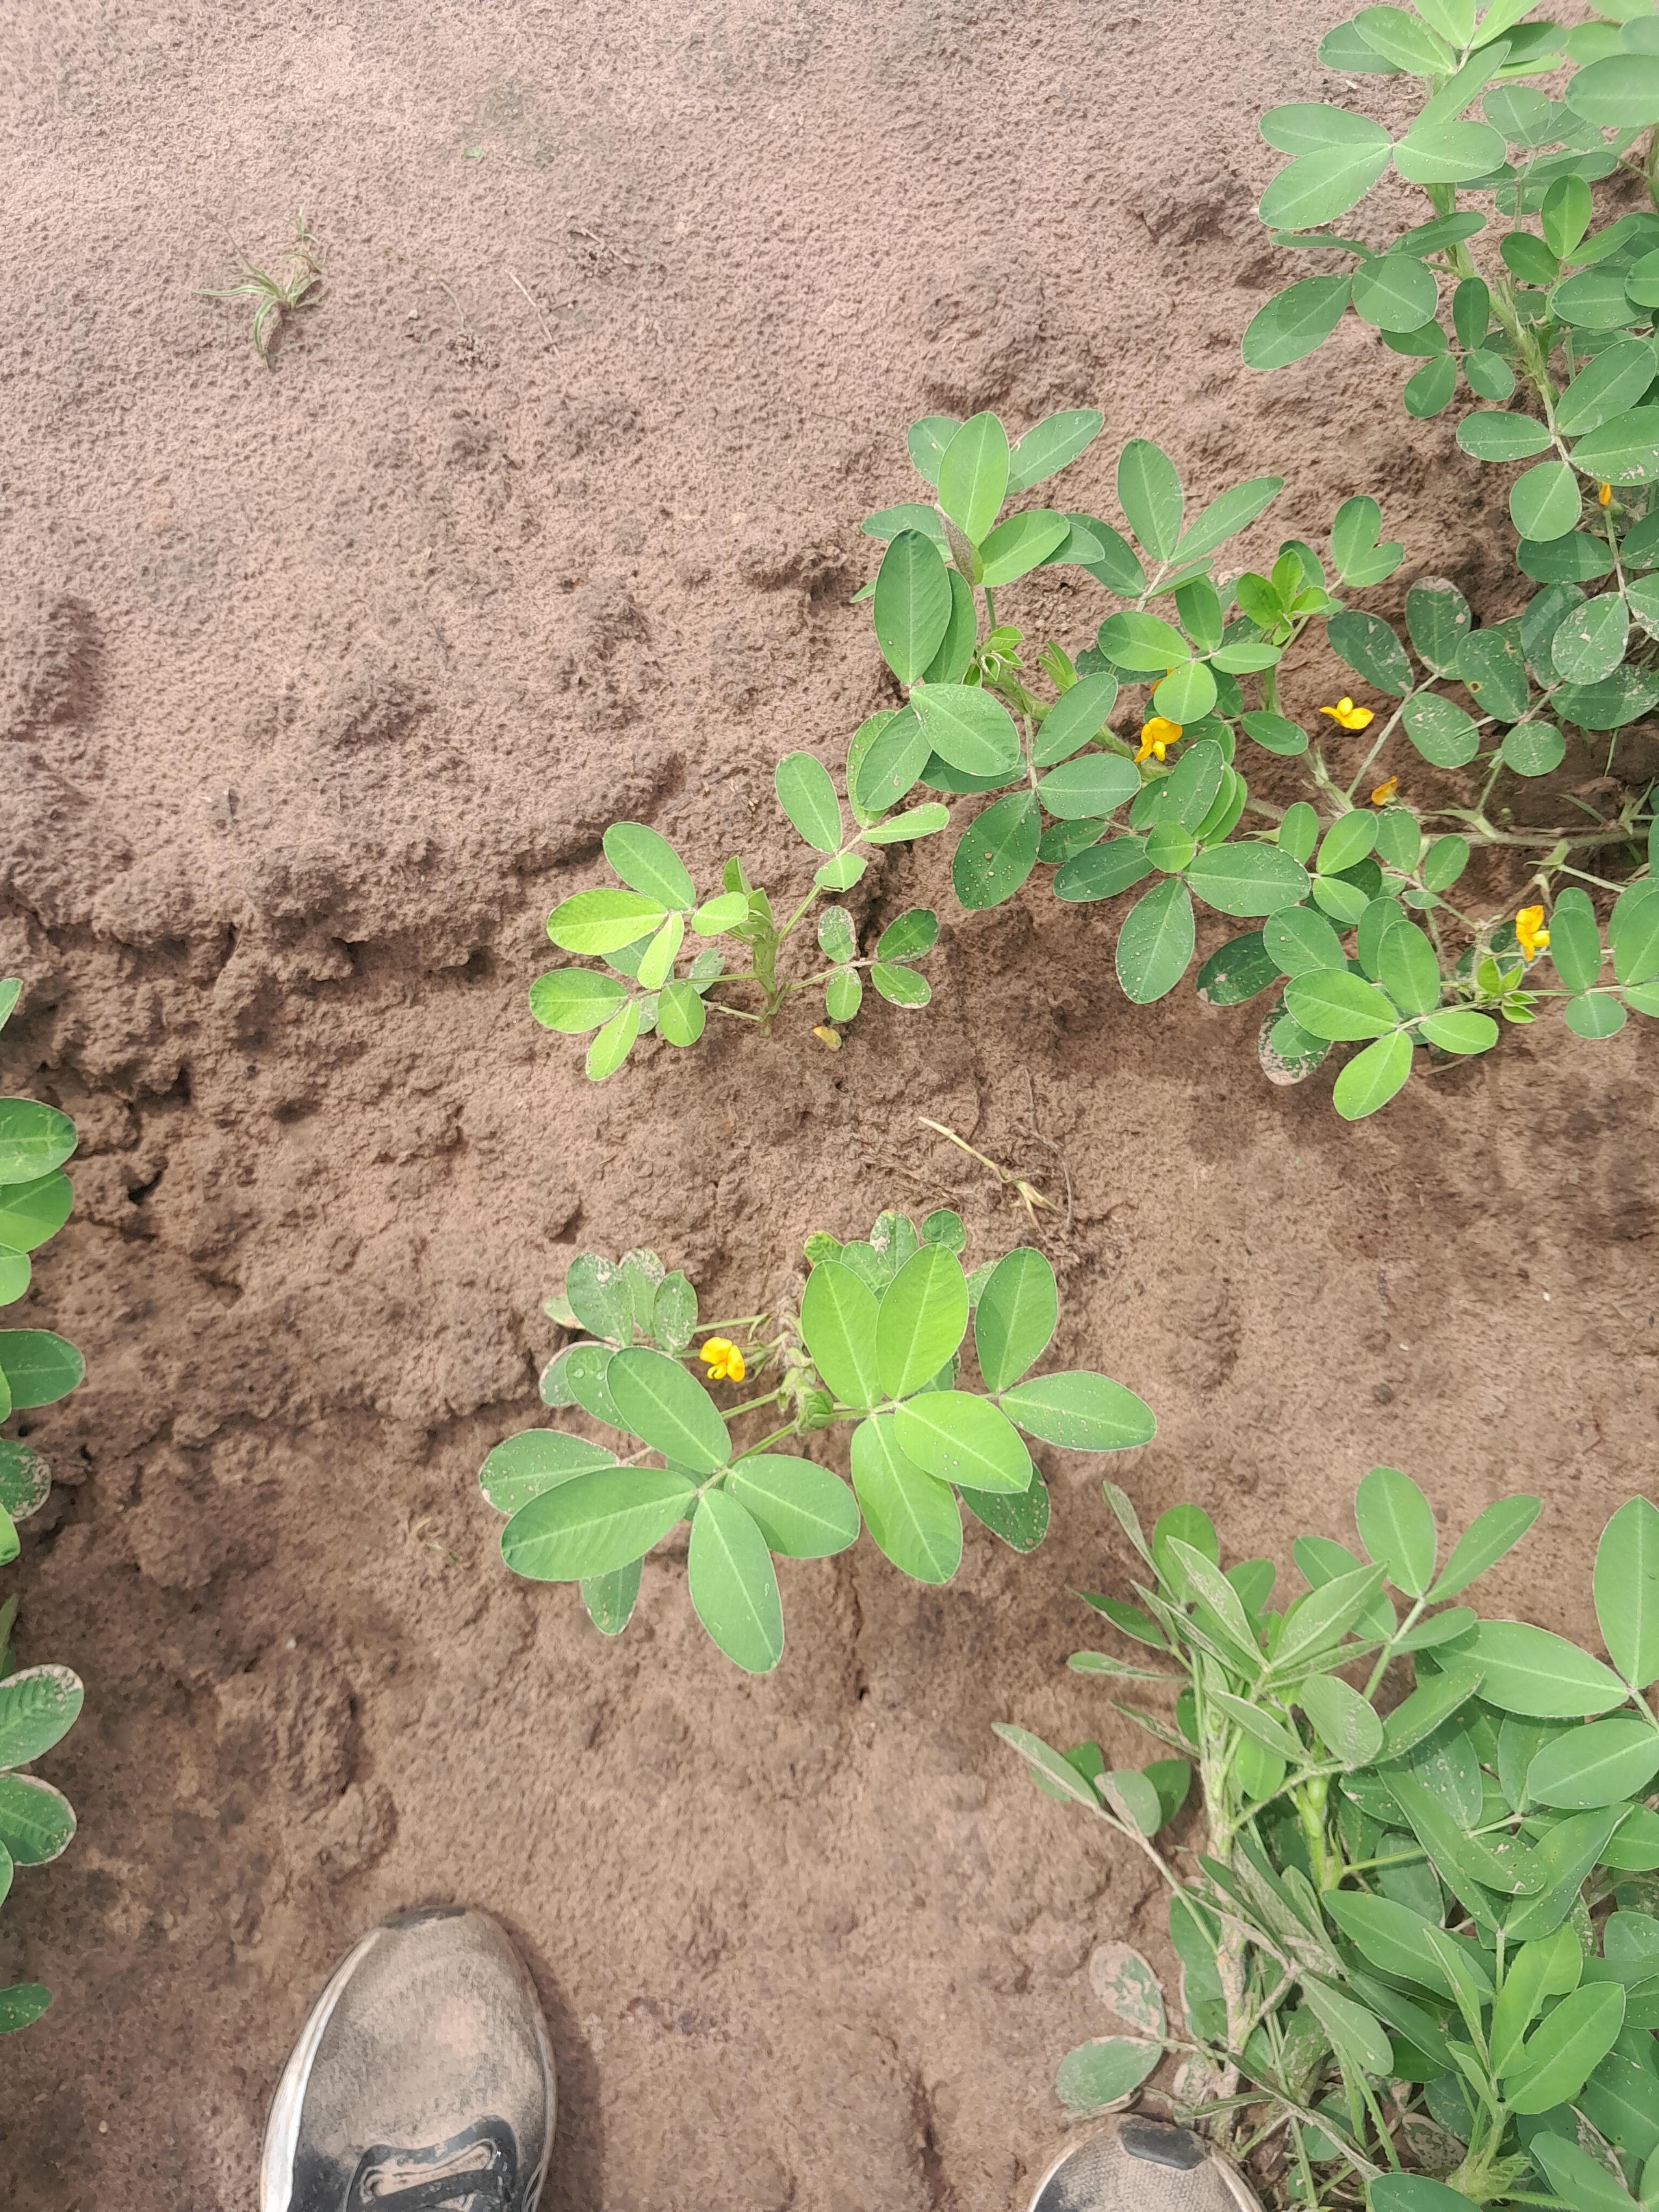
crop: groundnut
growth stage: flowering
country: Senegal
